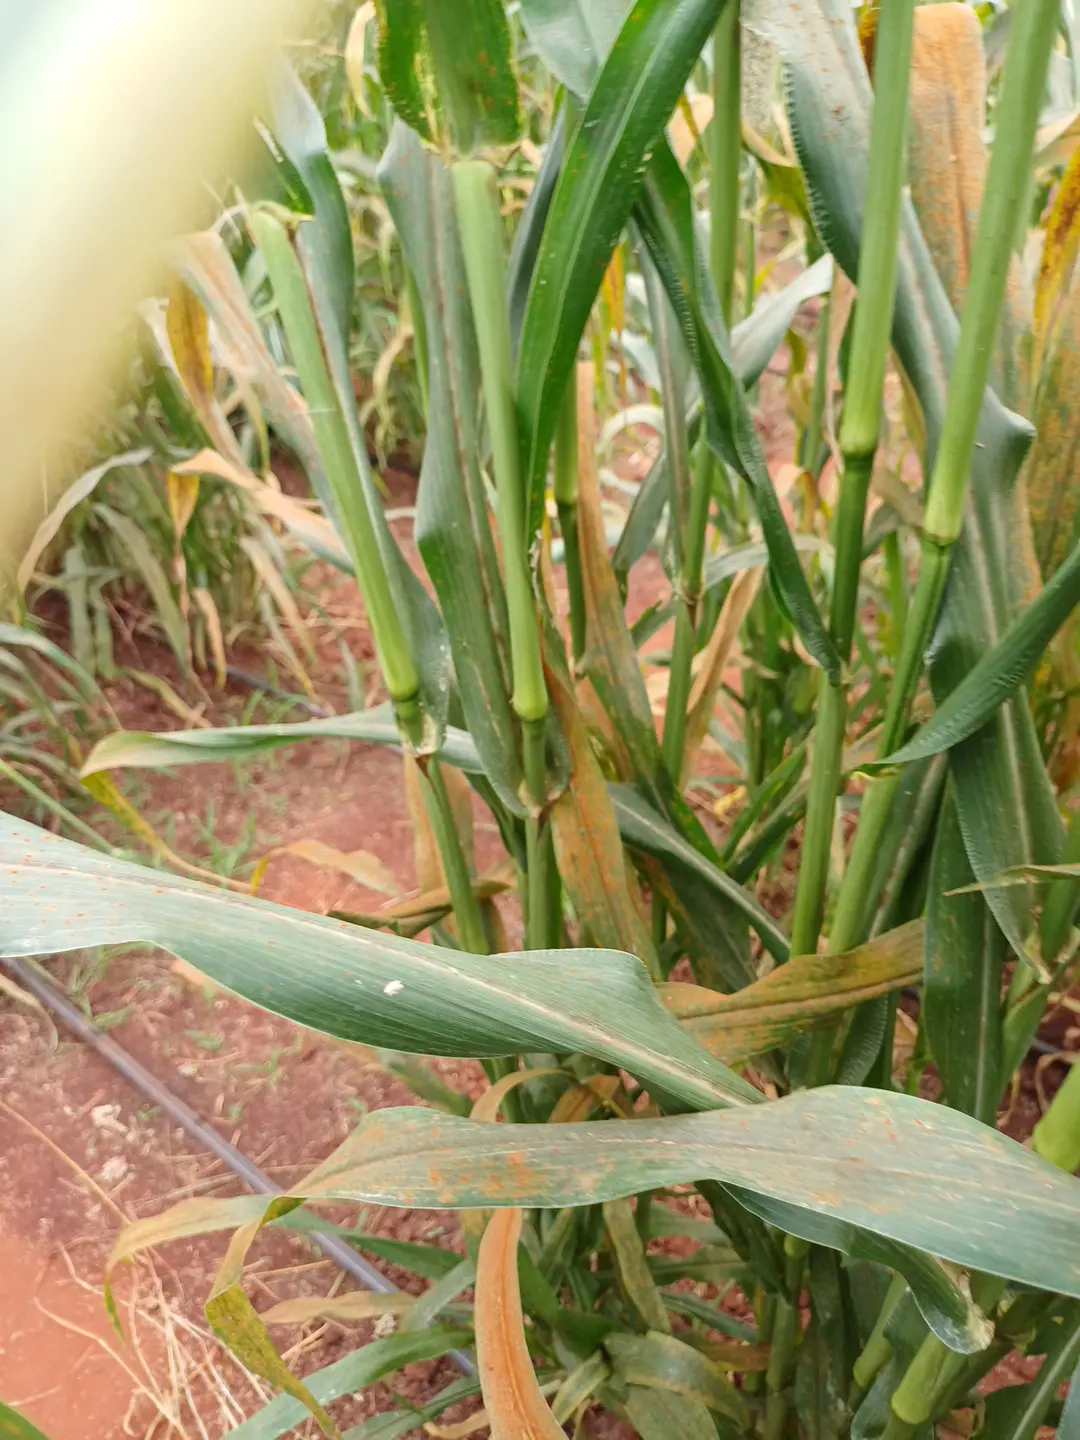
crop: pearl millet
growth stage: filling grain
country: Kenya
